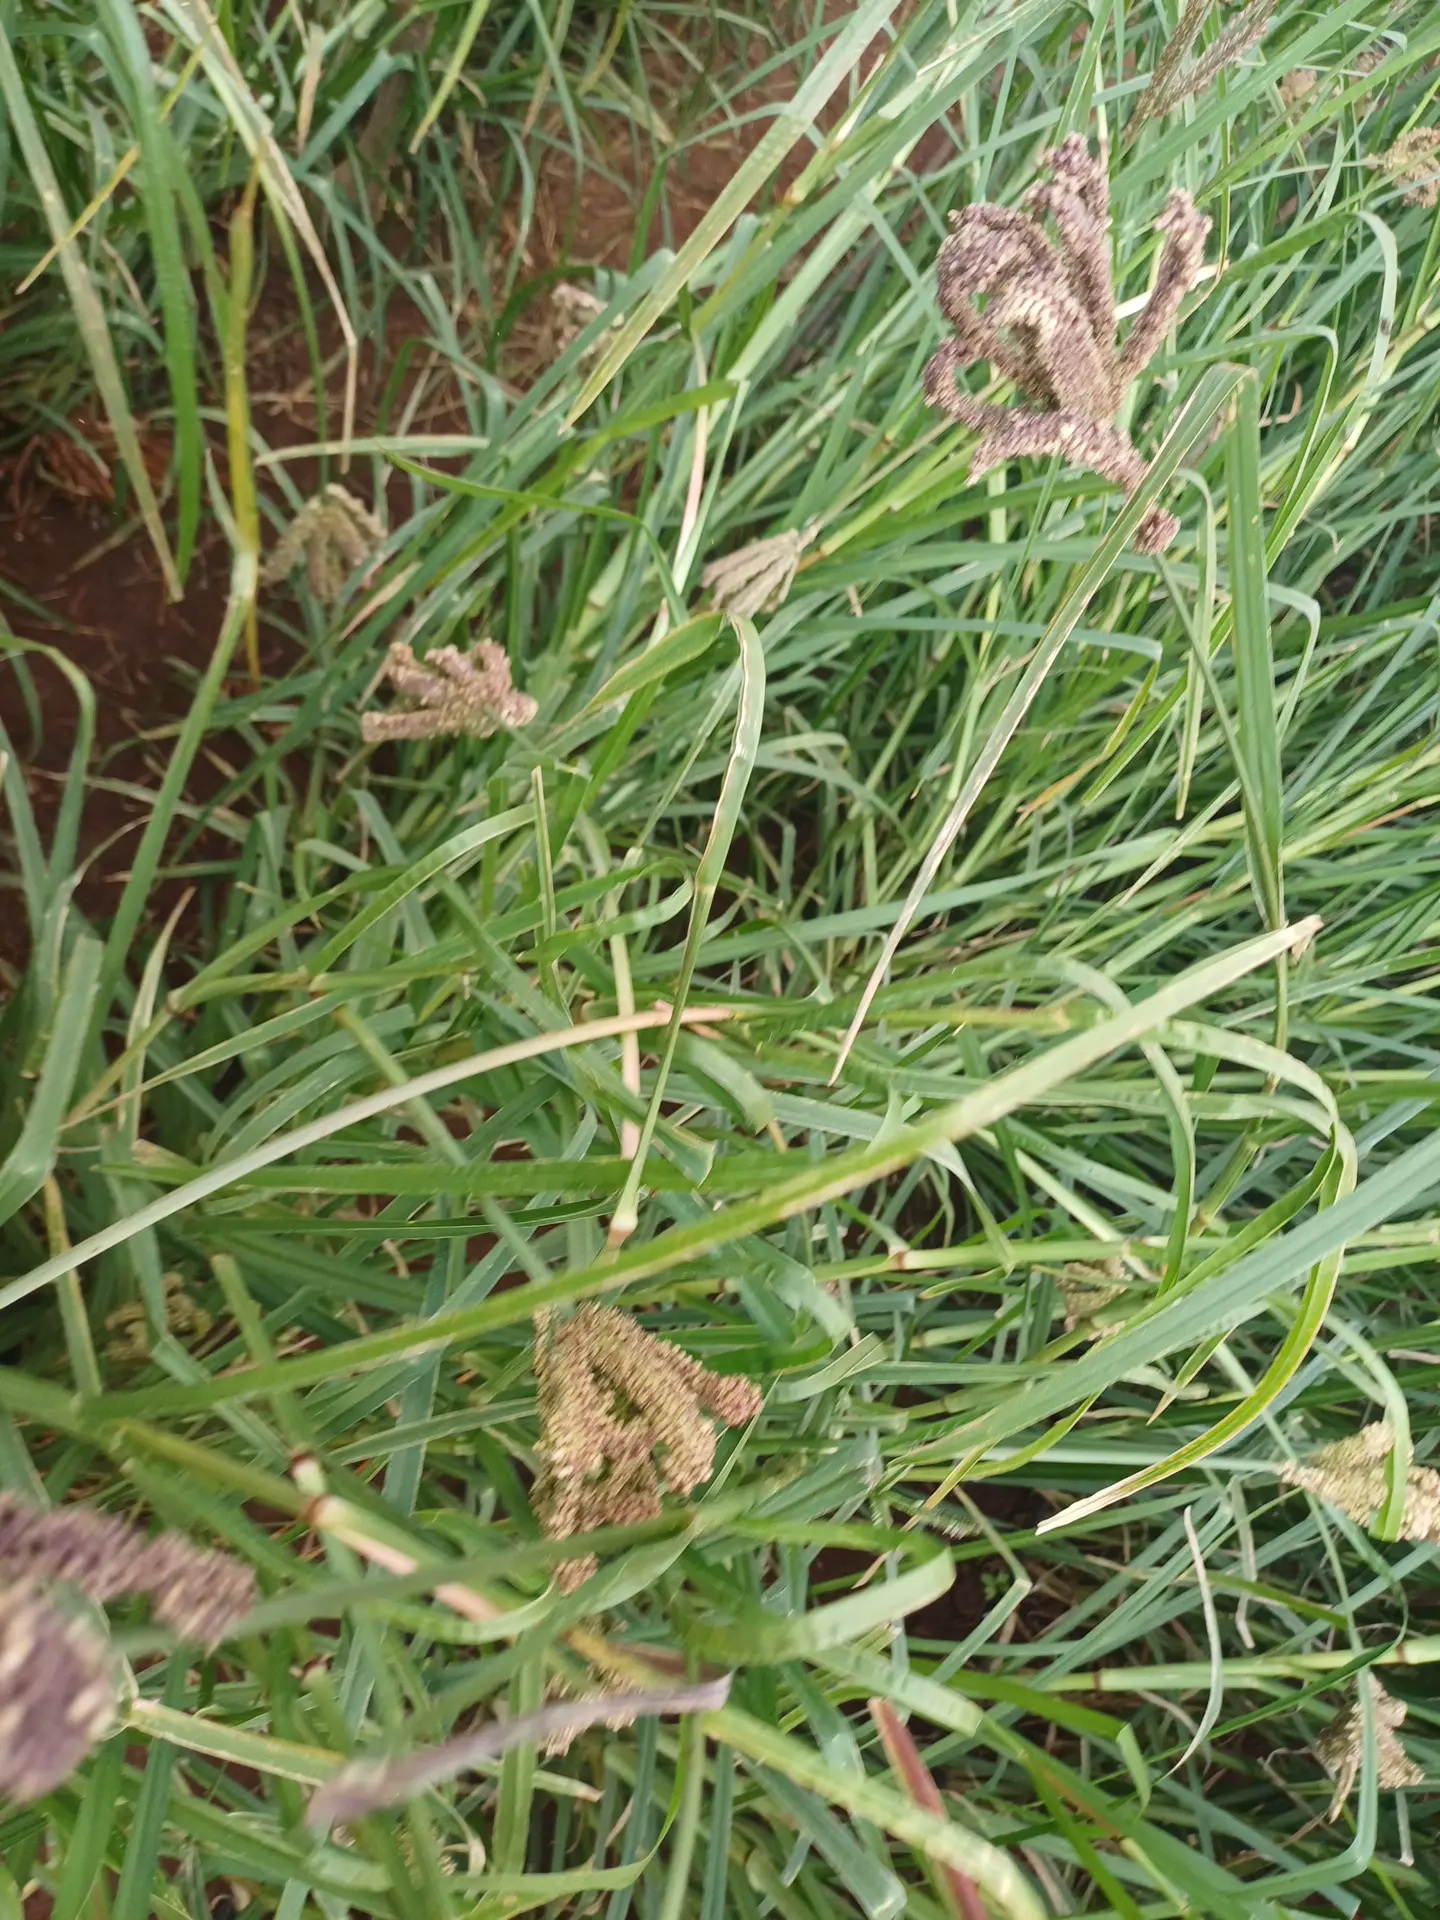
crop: finger millet
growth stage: filling grain
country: Kenya
